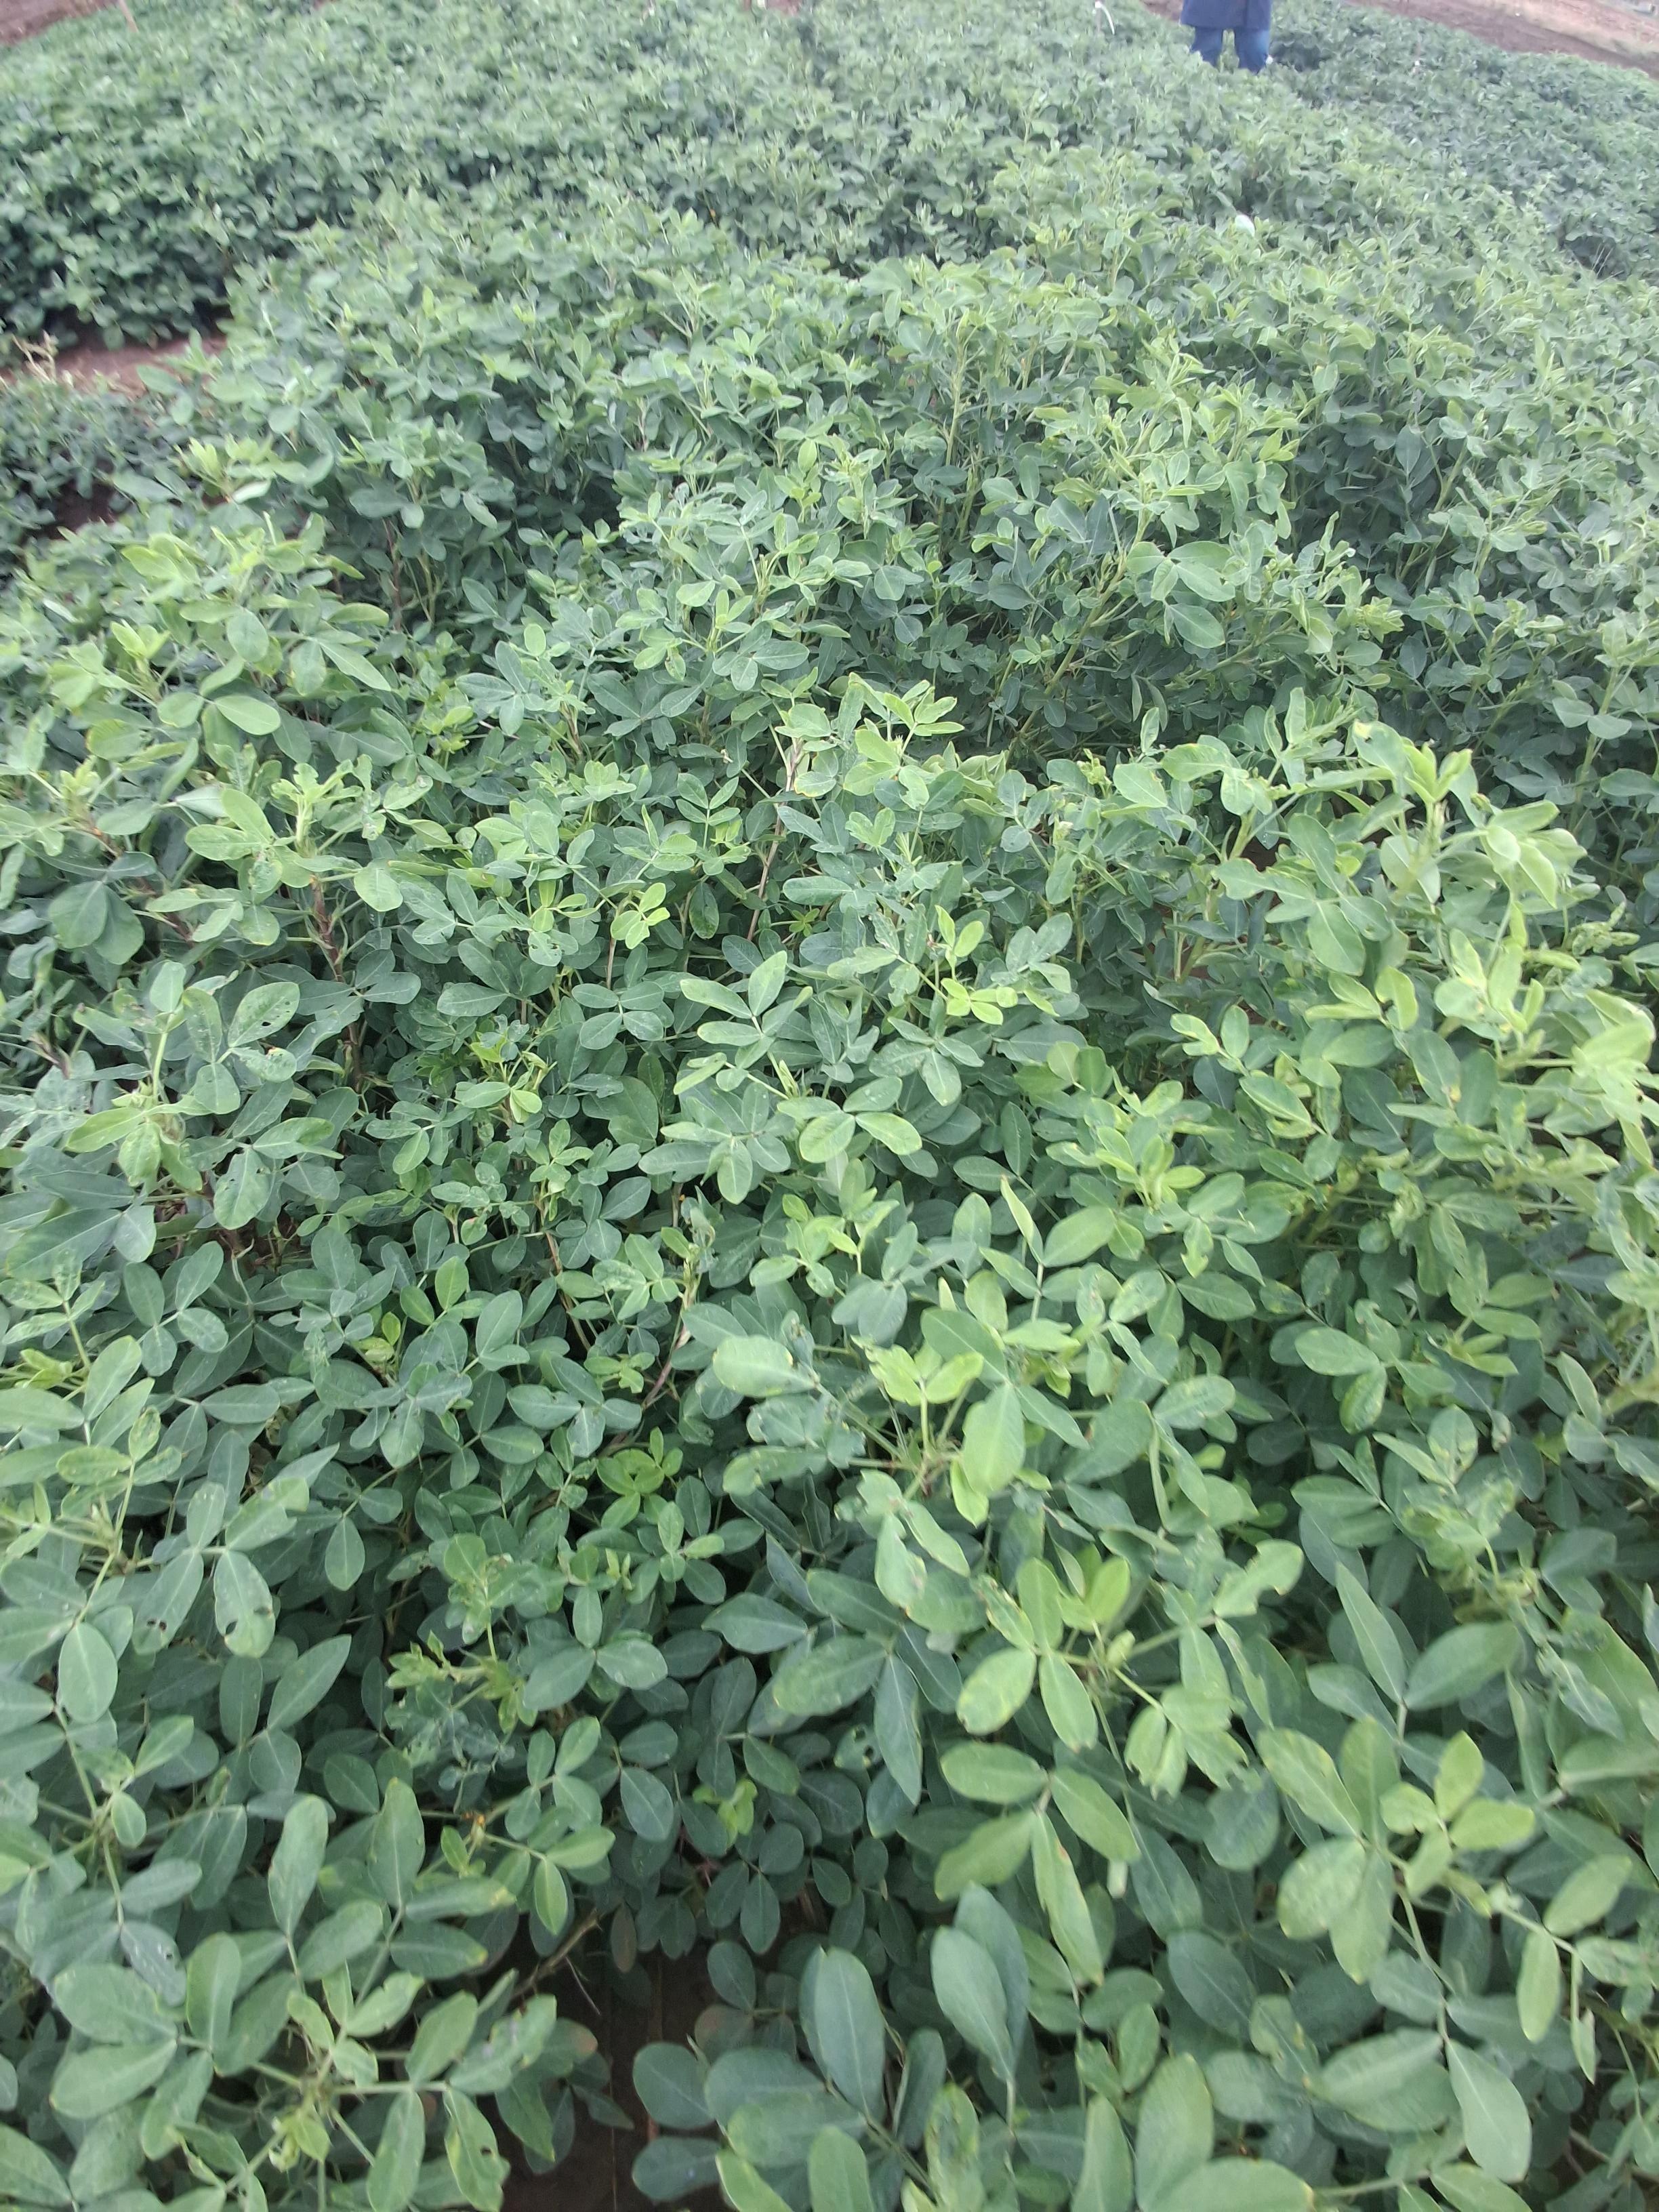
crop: groundnut
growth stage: pegging
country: Kenya
